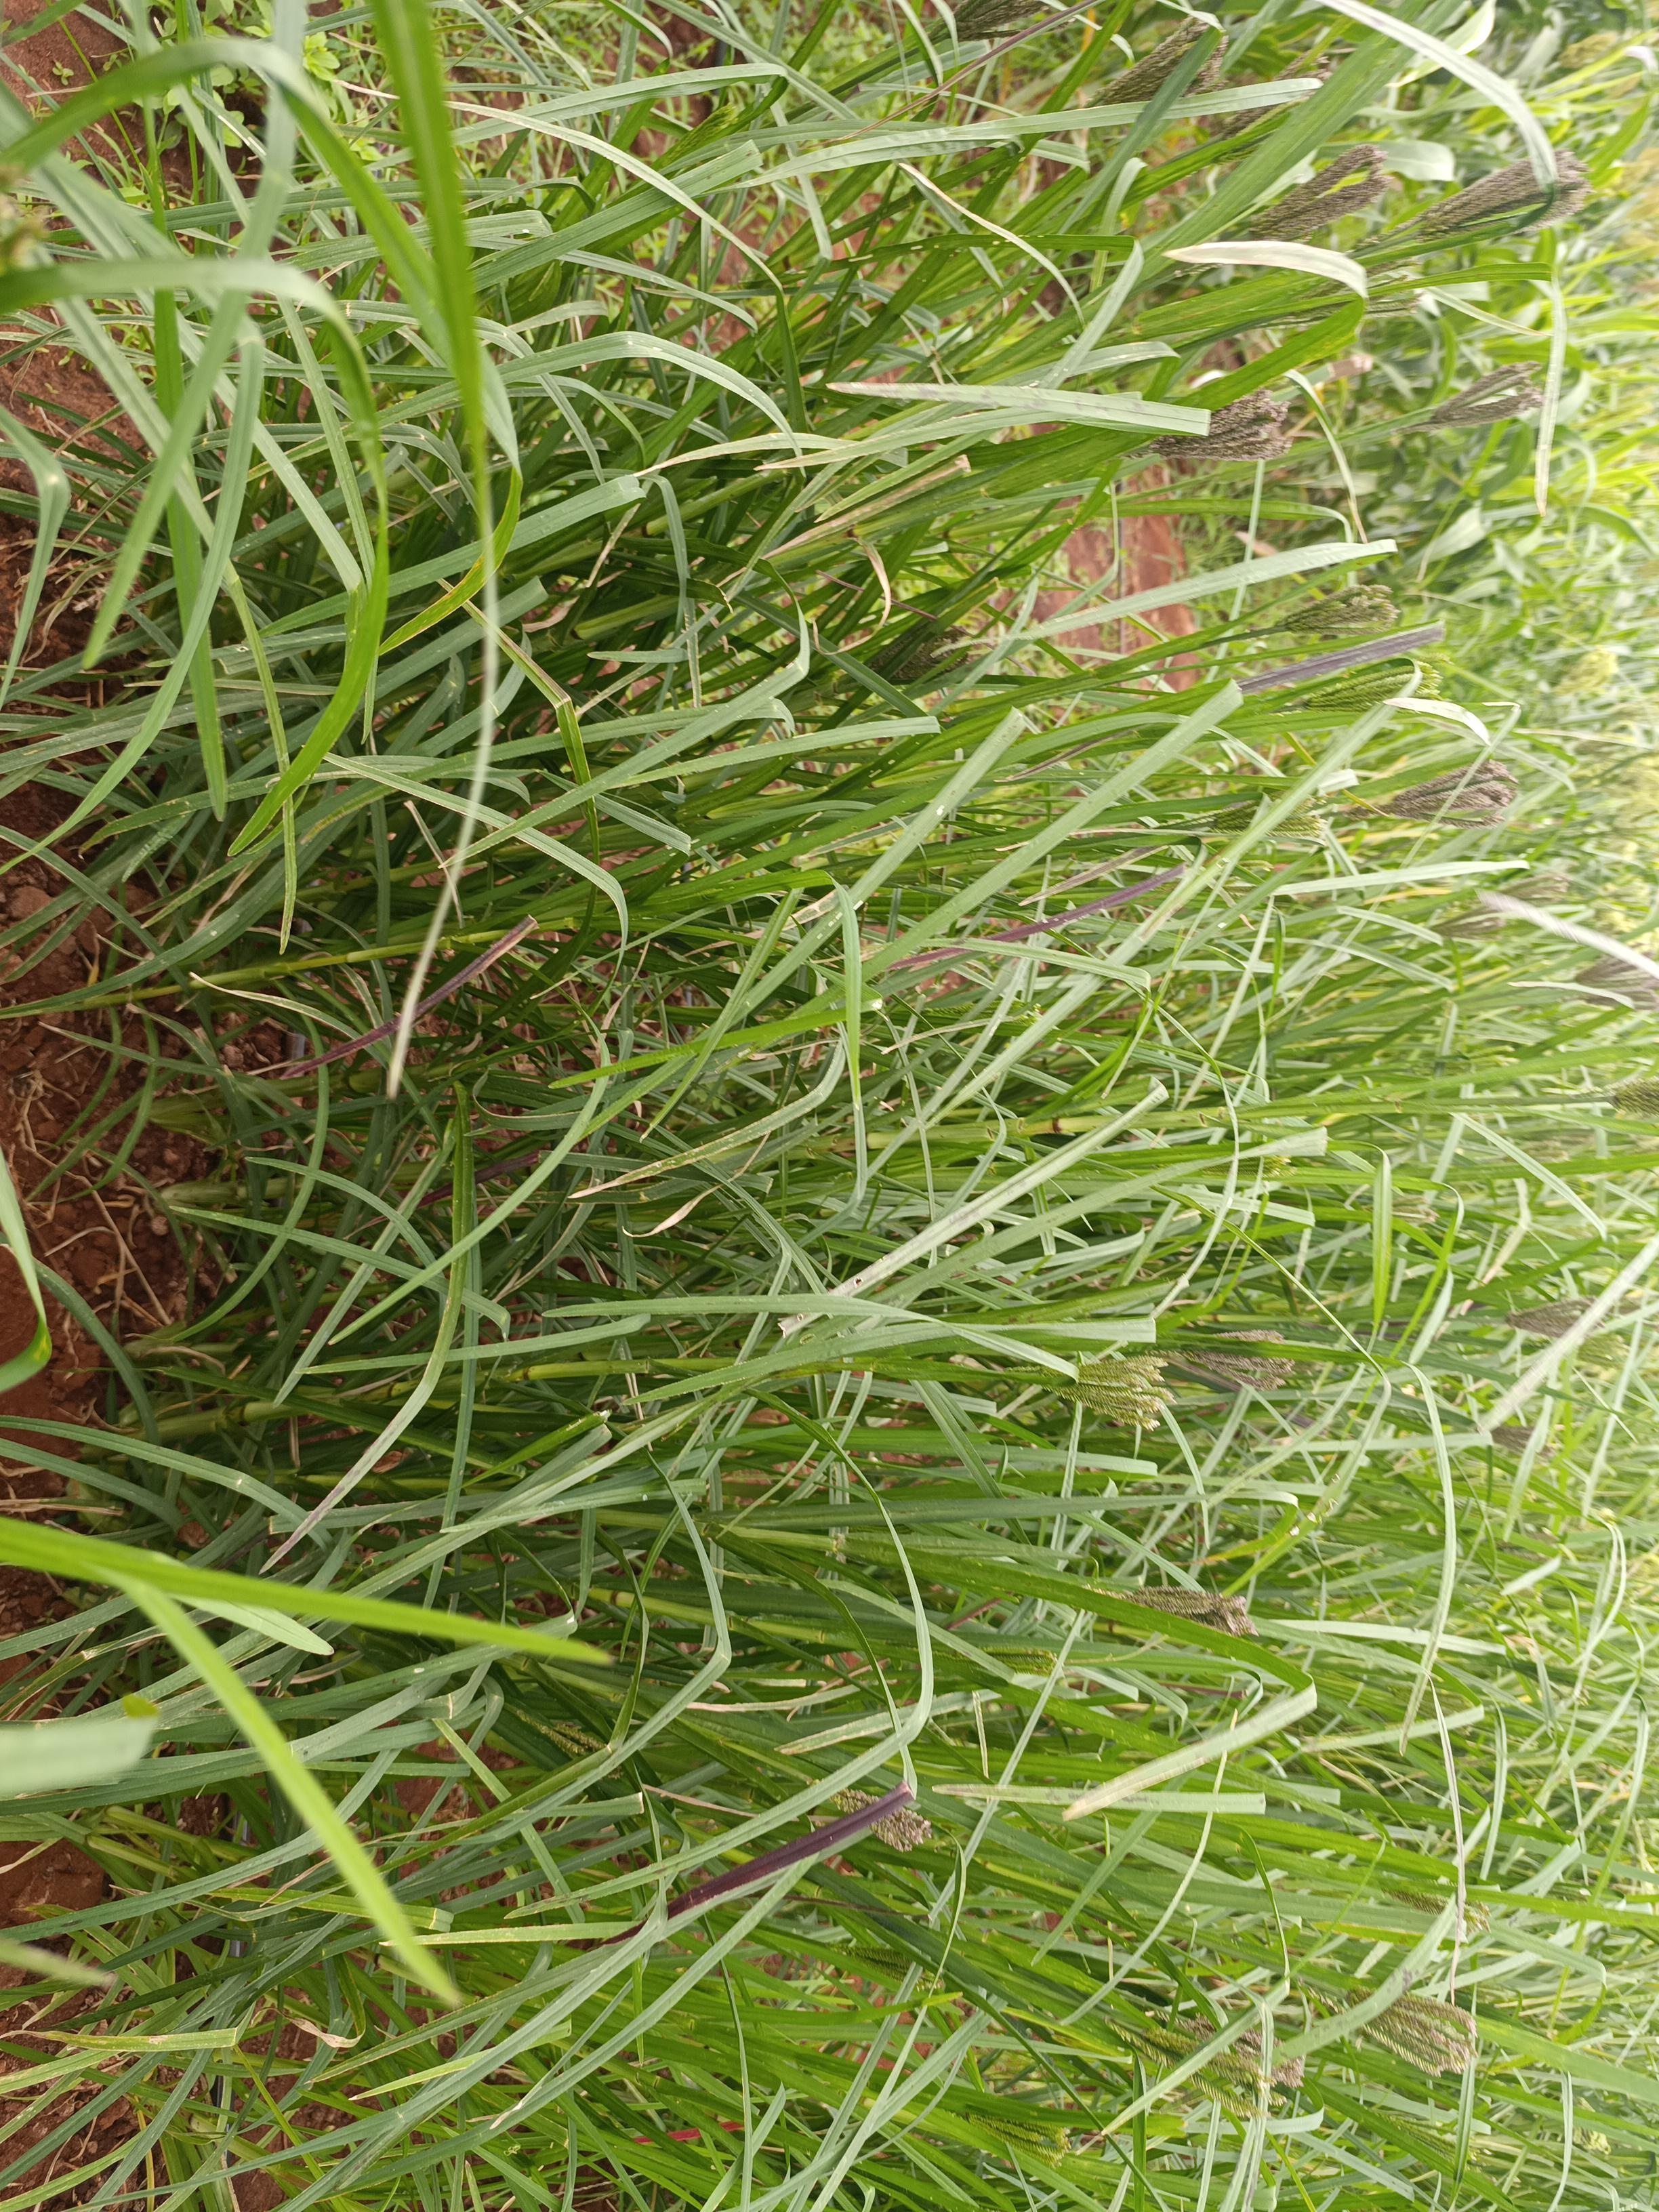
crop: finger millet
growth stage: flowering
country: Kenya
